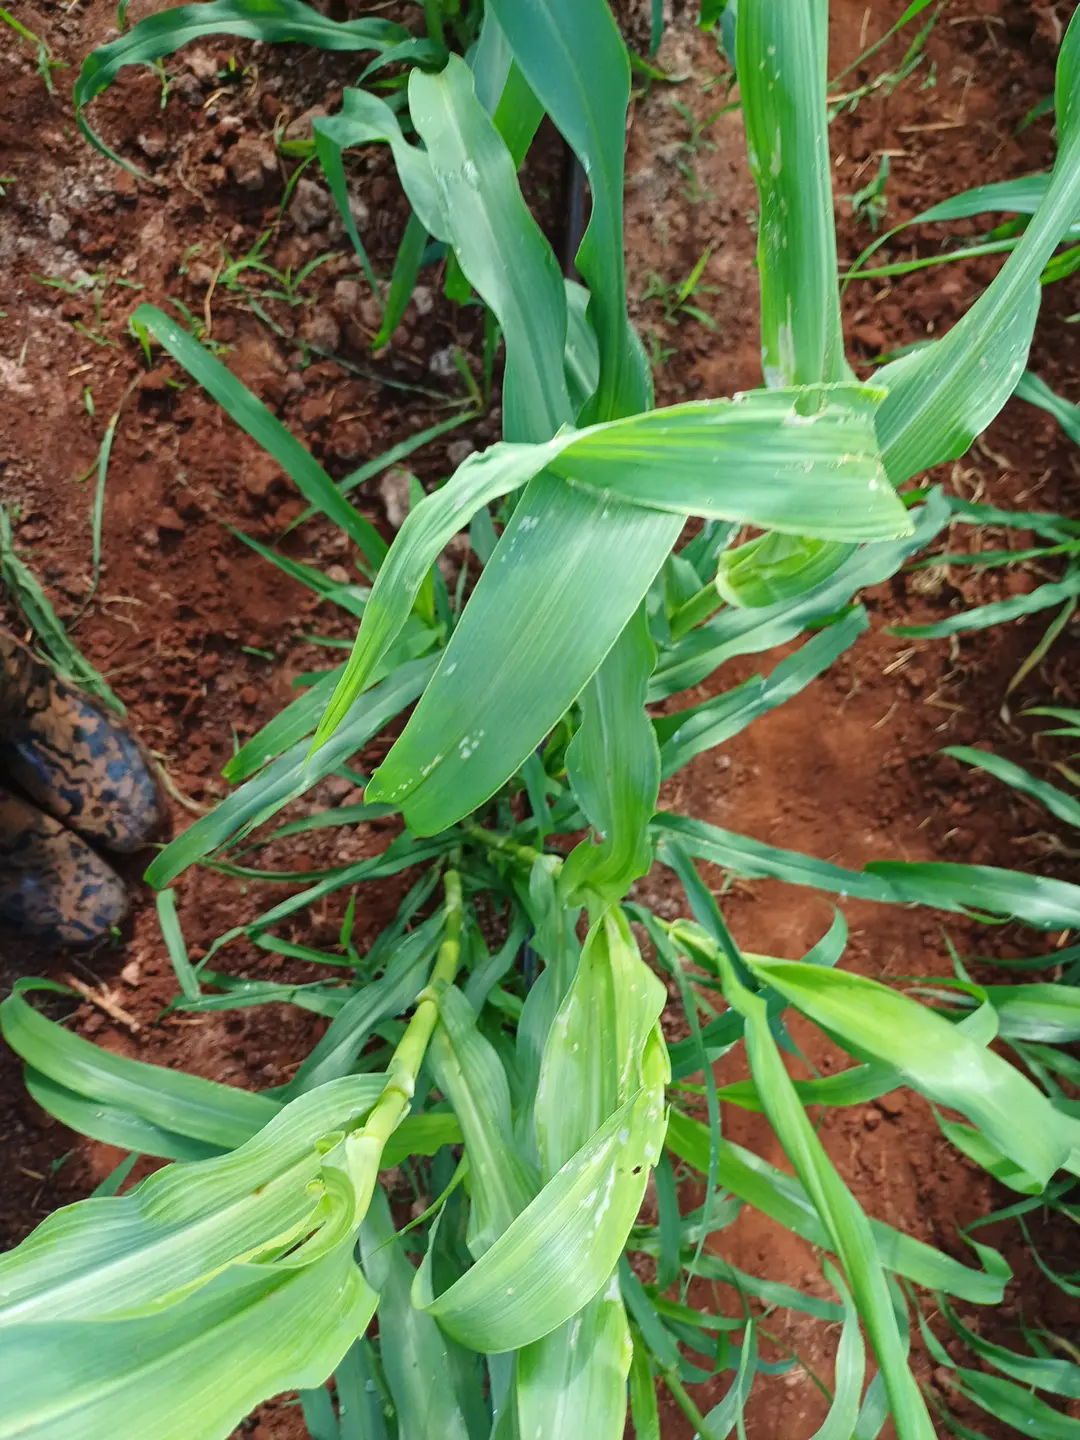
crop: pearl millet
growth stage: flowering
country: Kenya
